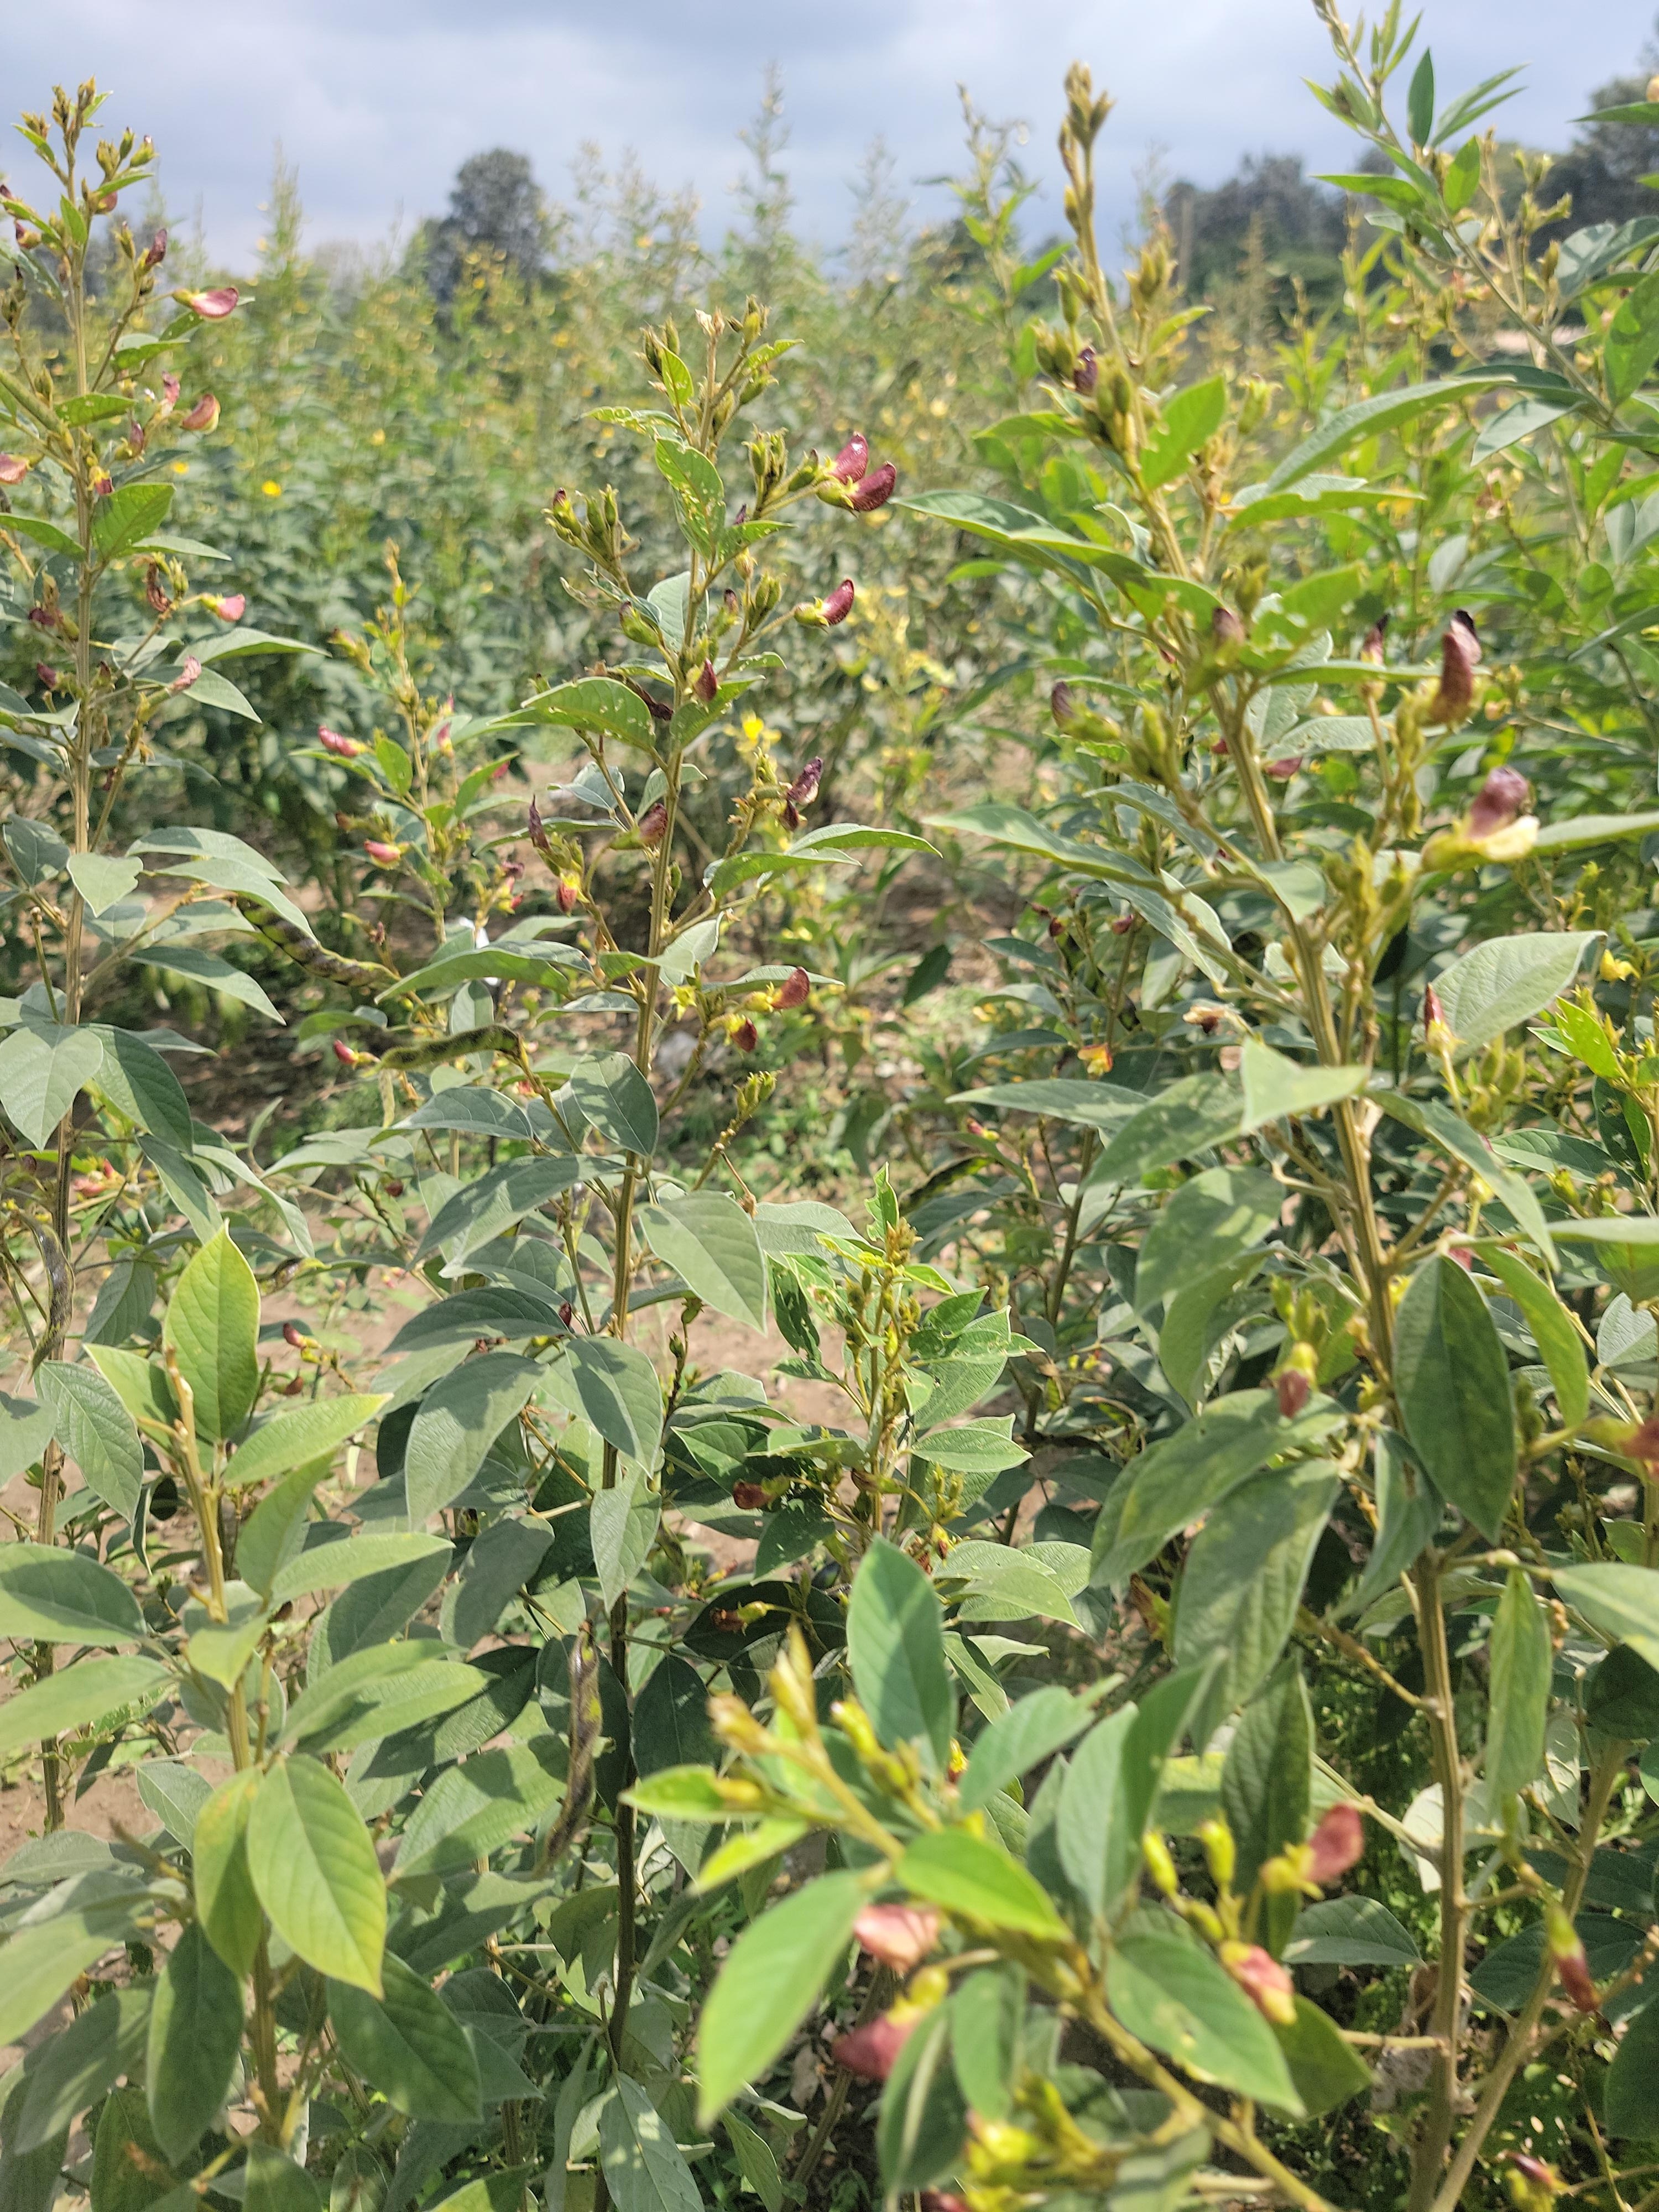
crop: sweet potato
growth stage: flowering
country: Tanzania
